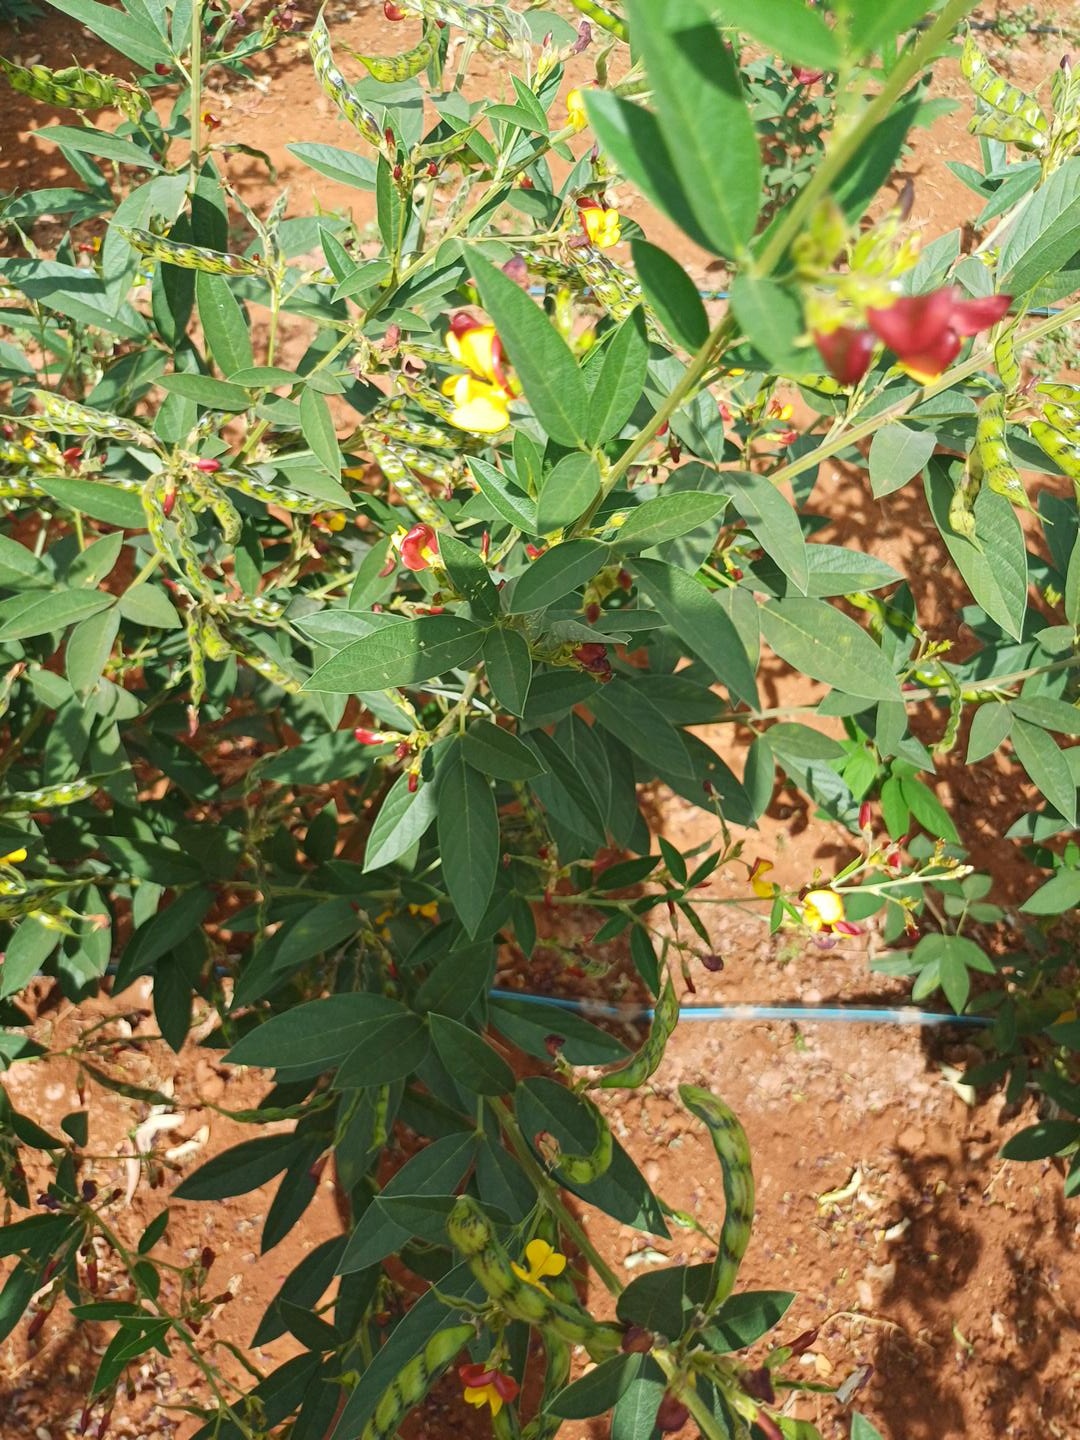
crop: pigeonpea
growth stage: development pod
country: Kenya
